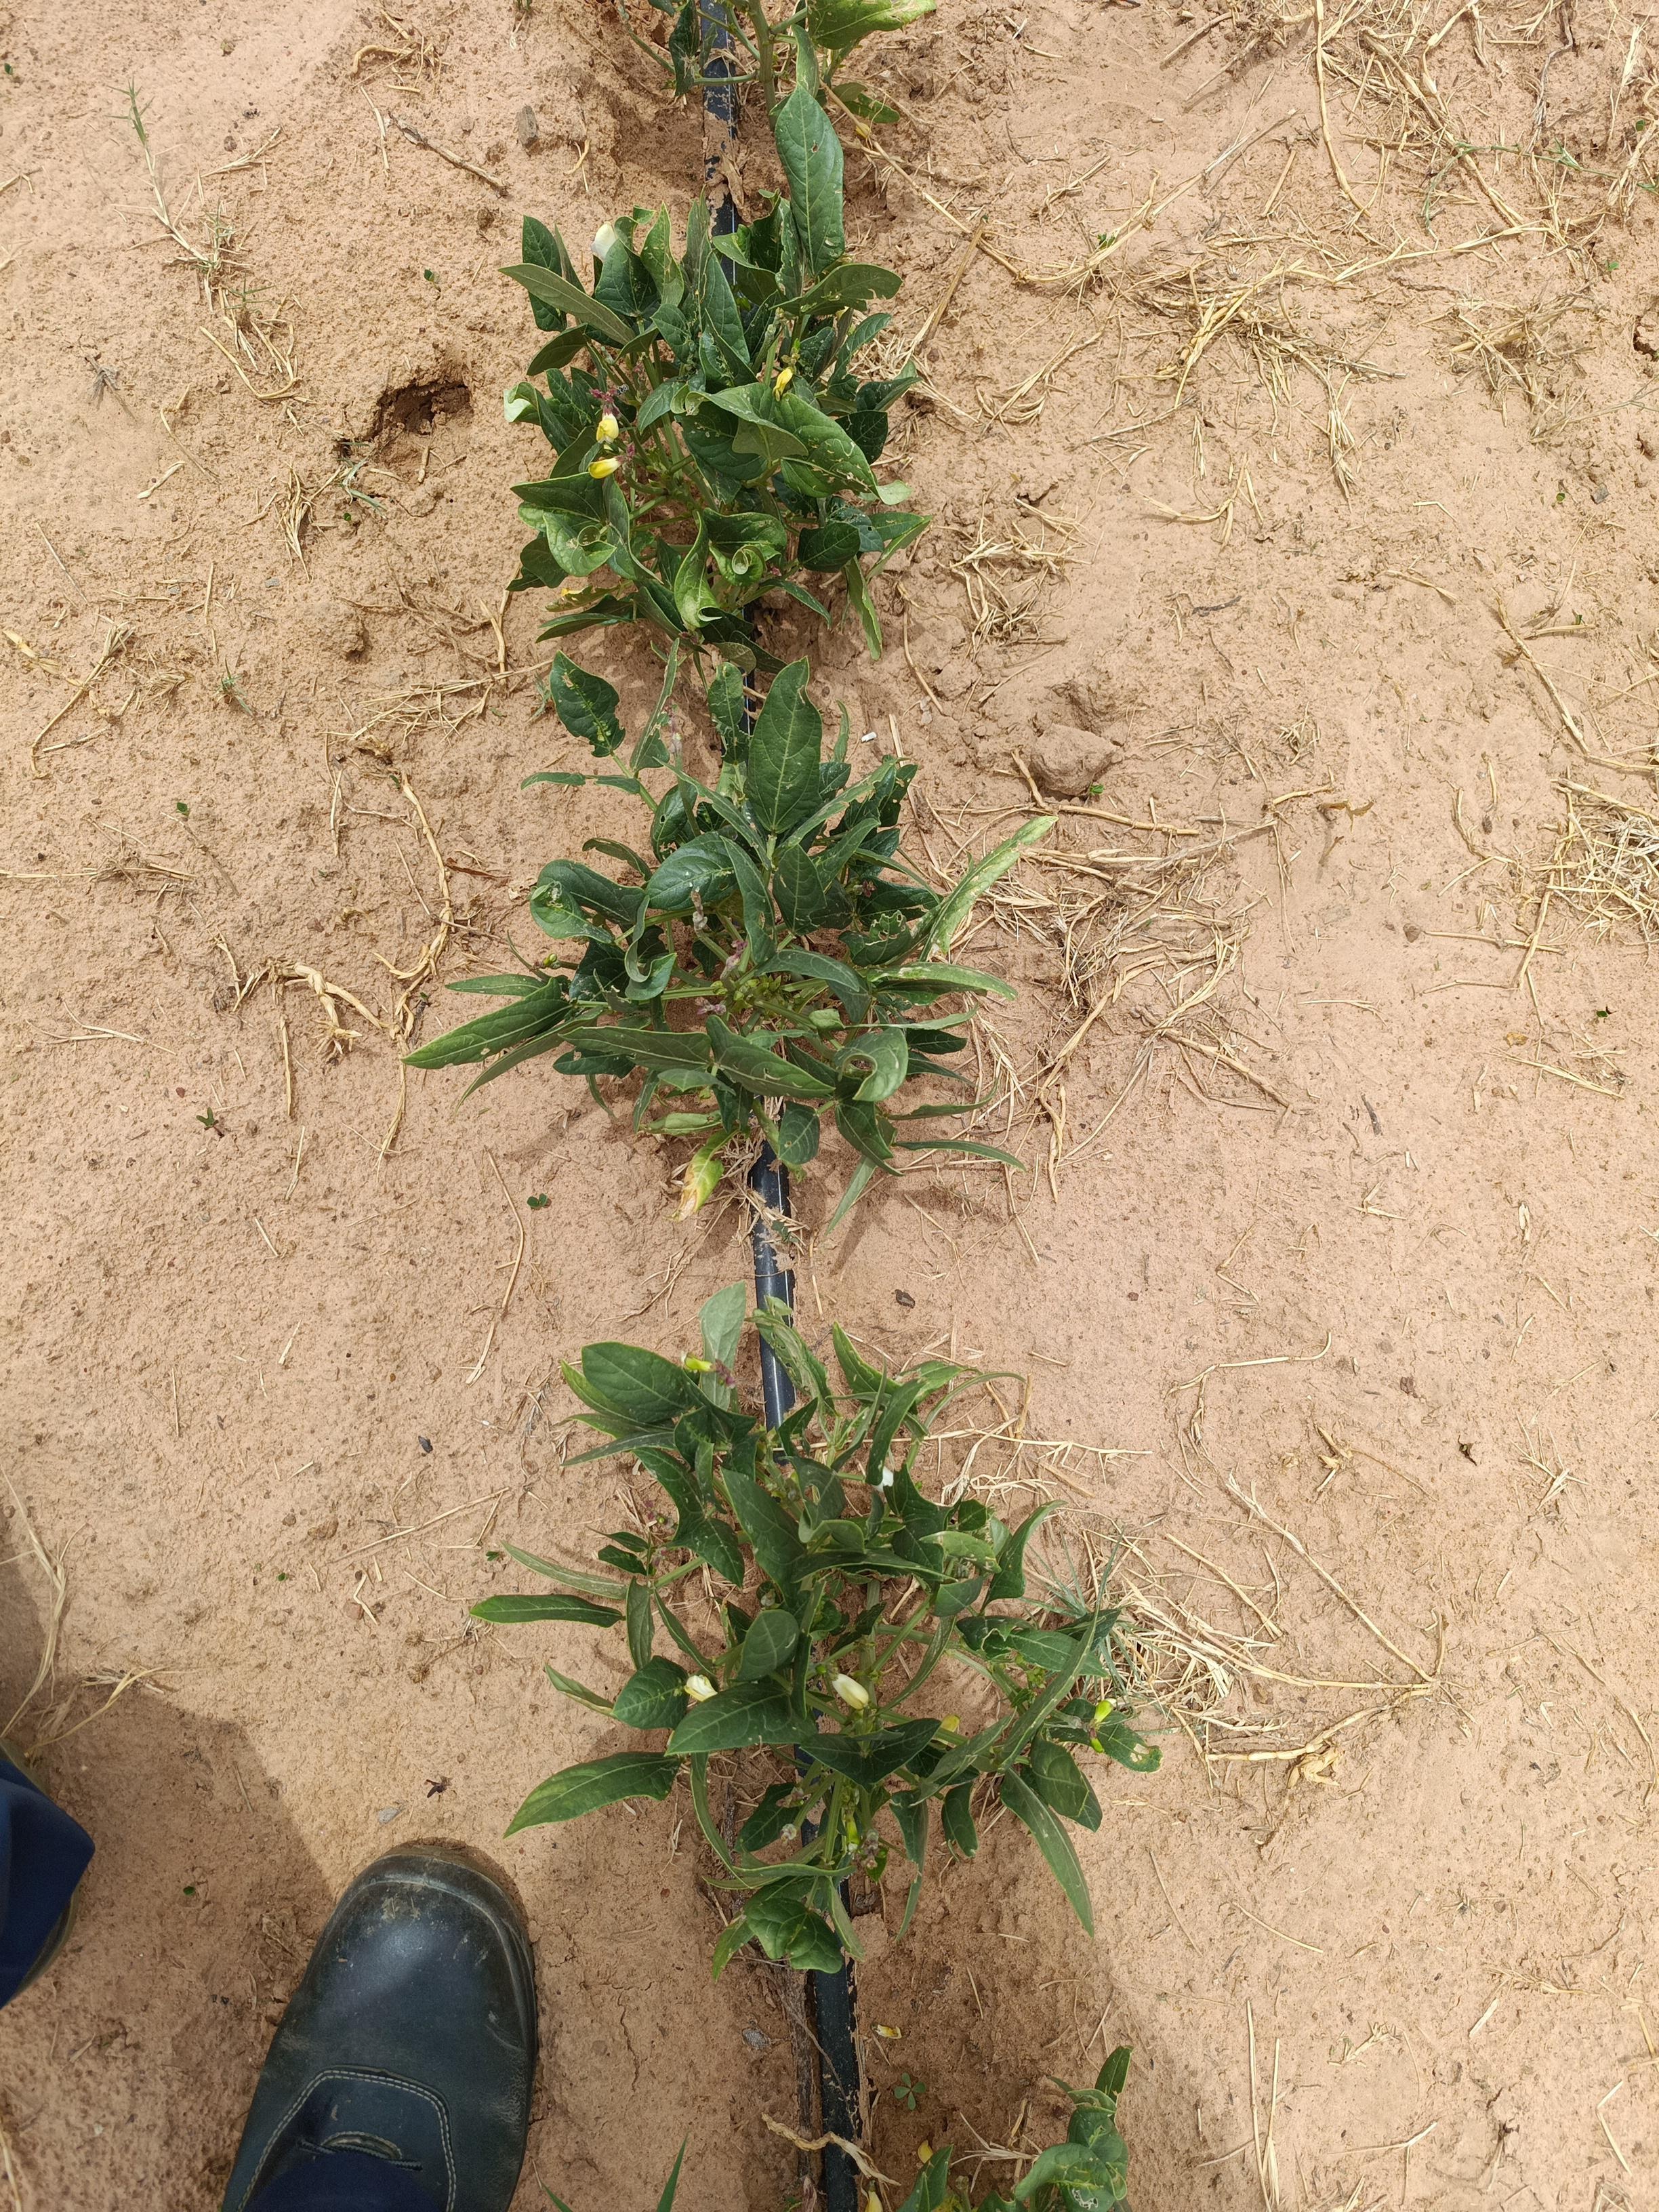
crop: cowpea
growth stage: flowering
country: Nigeria
